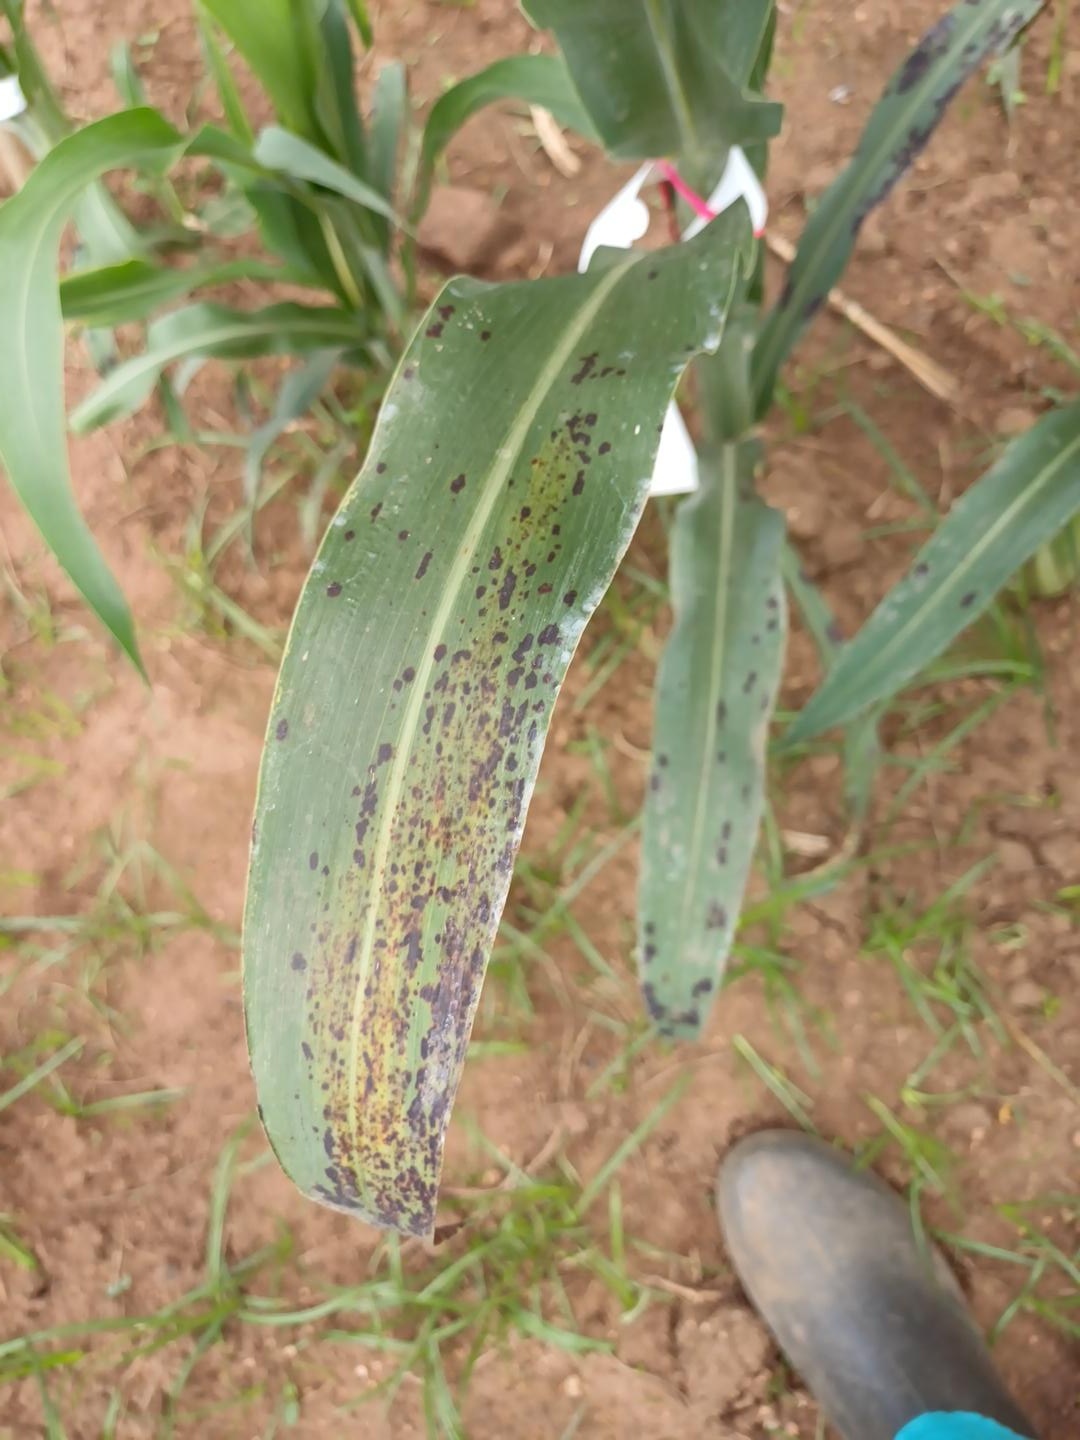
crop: sorghum
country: Kenya
